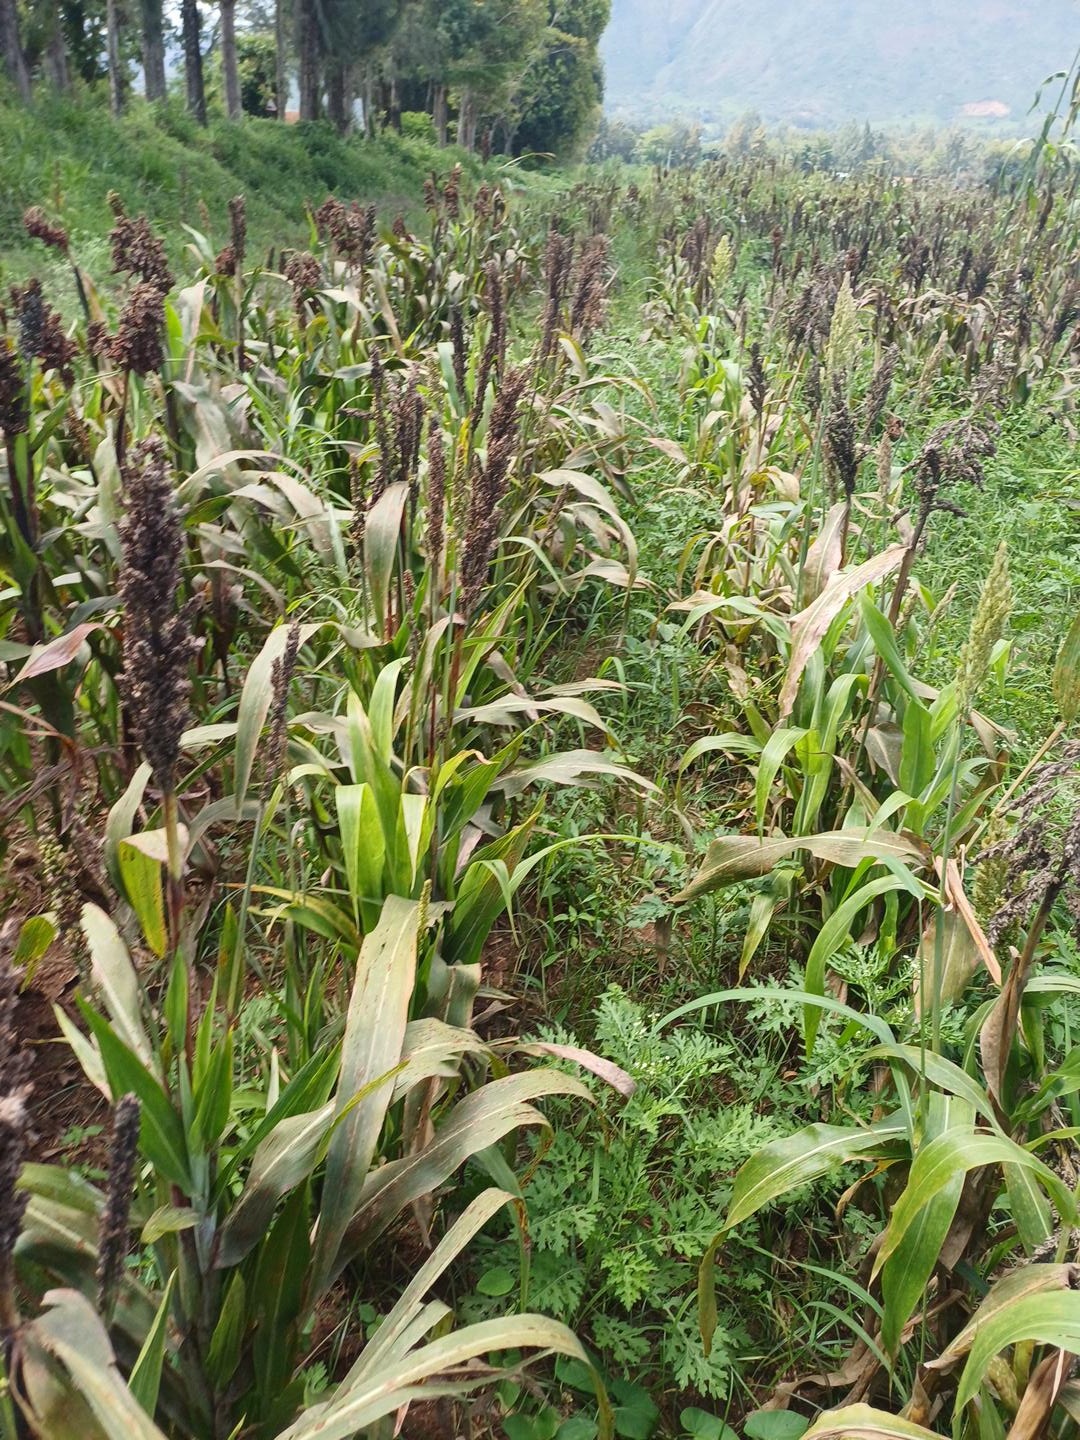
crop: sorghum
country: Kenya
